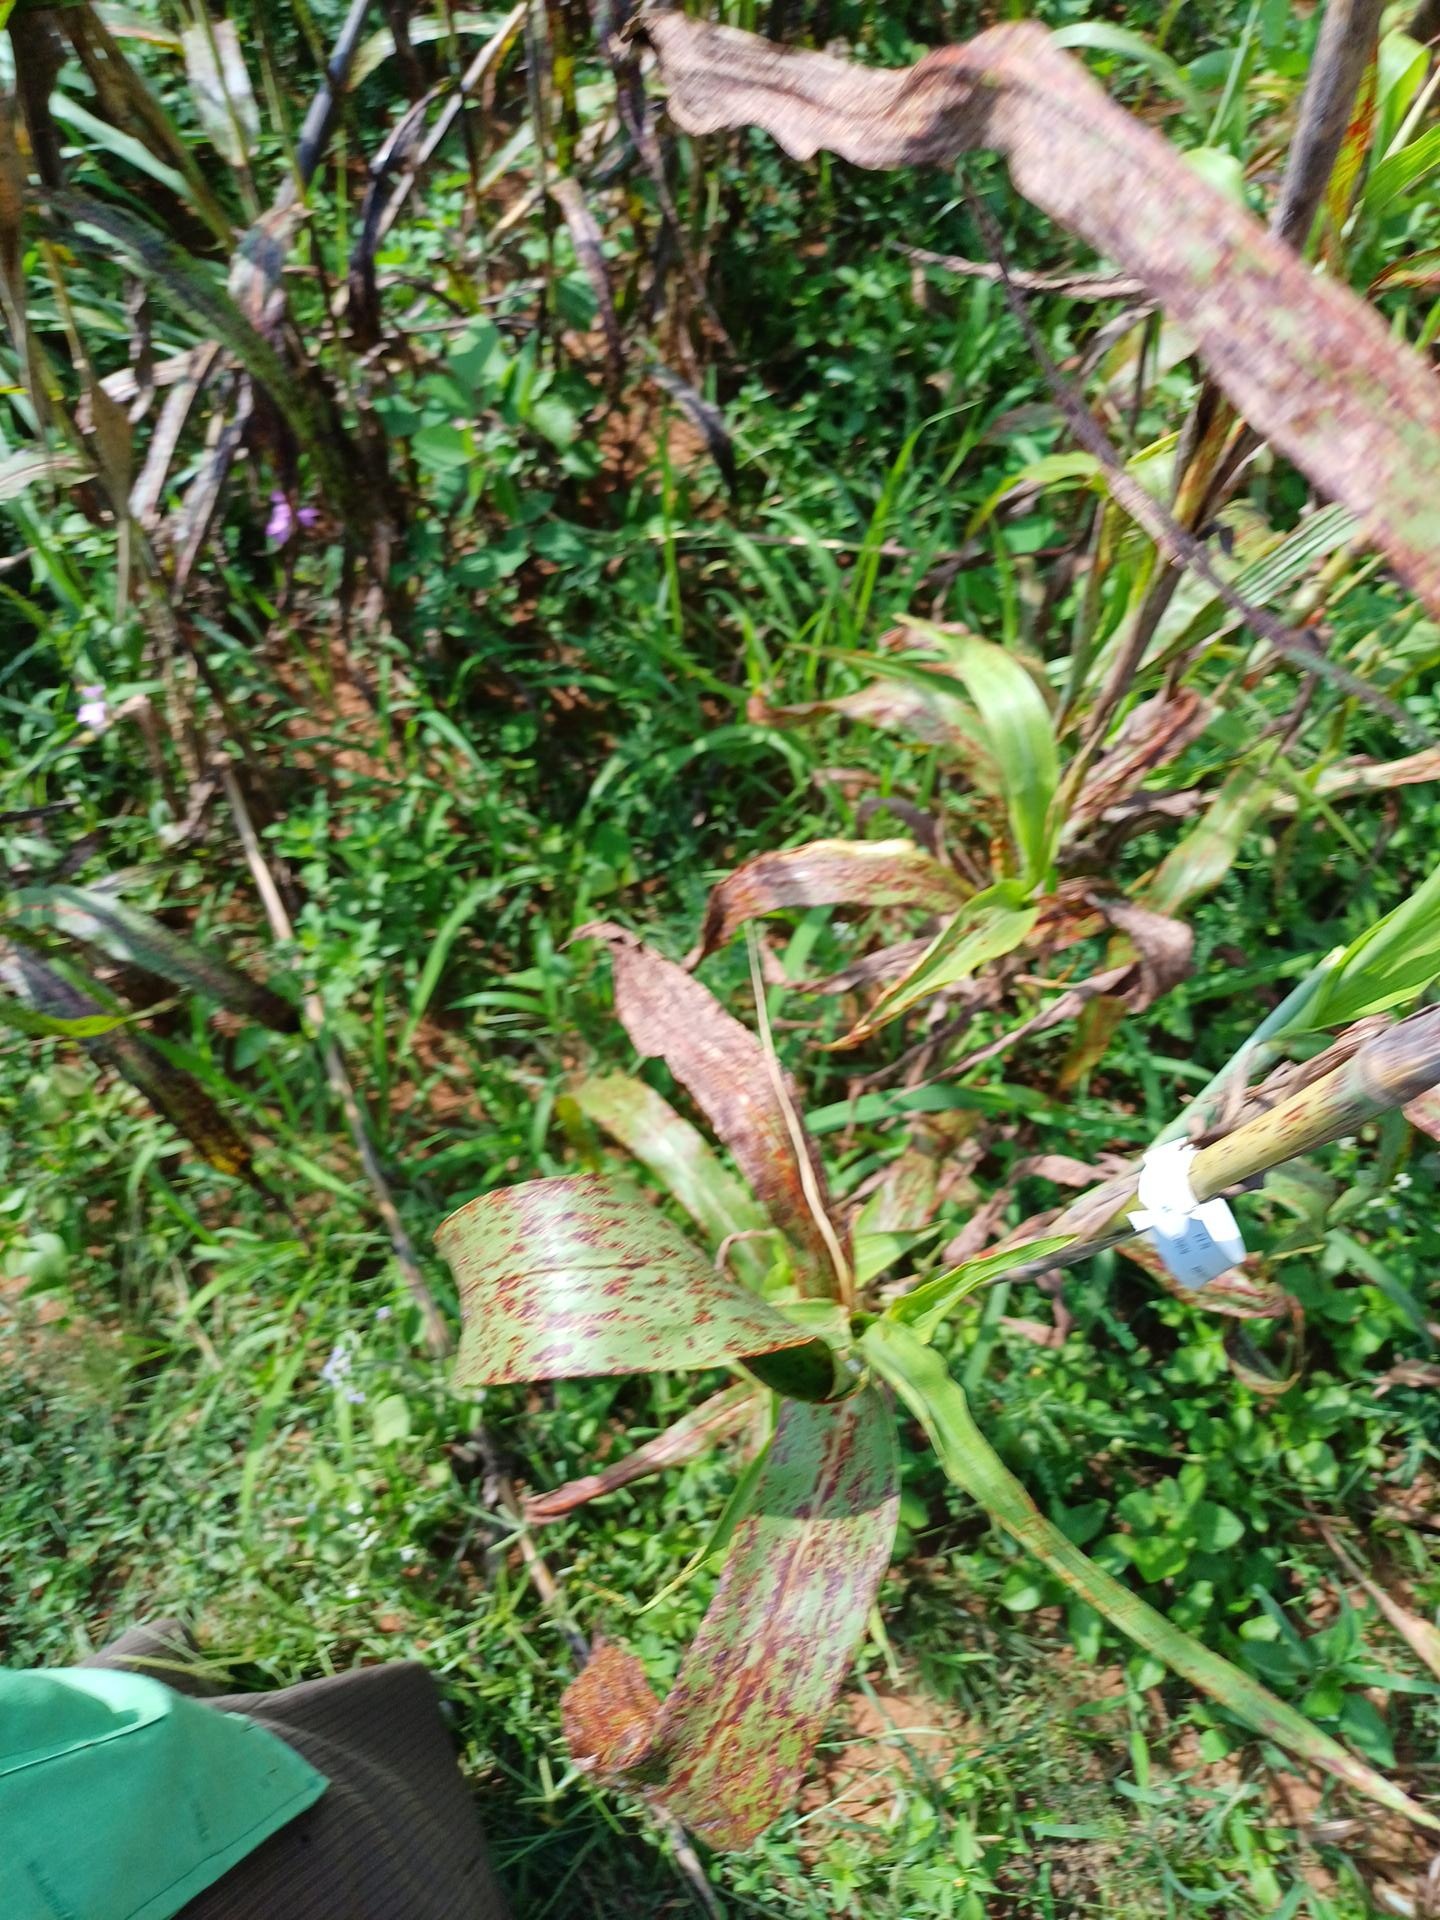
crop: sorghum
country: Kenya
